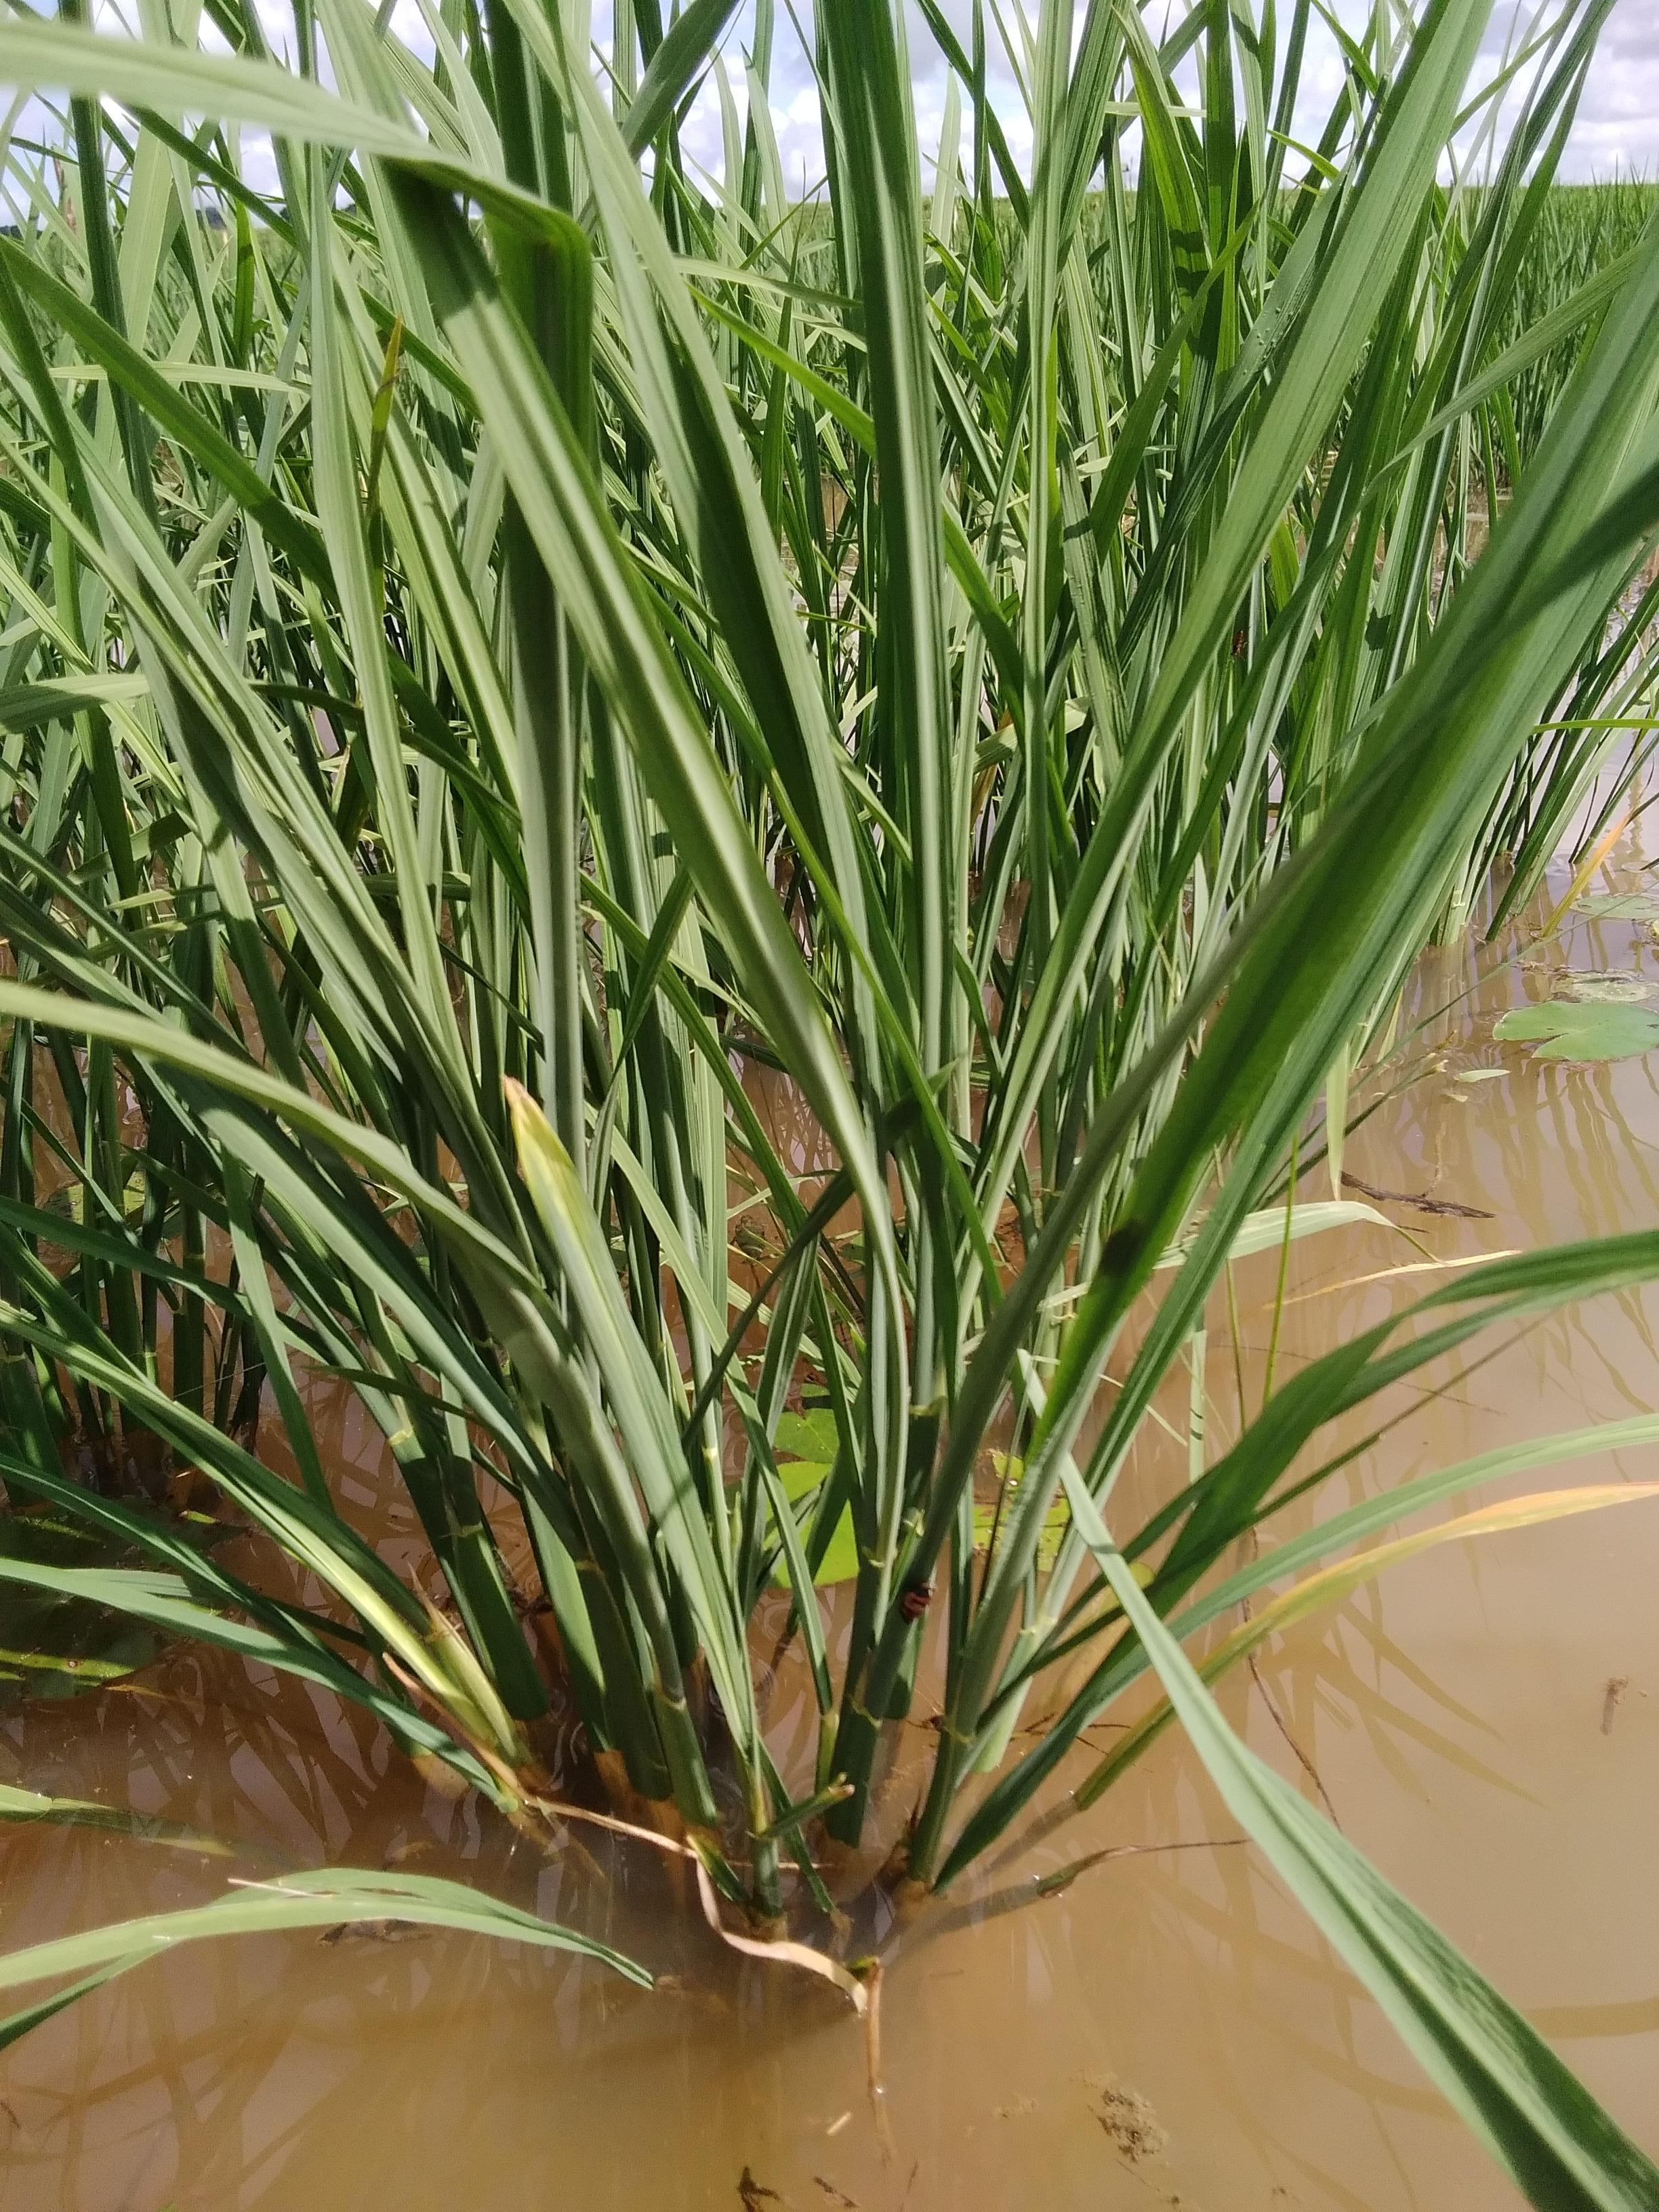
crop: rice
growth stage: elongation stem
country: Nigeria
